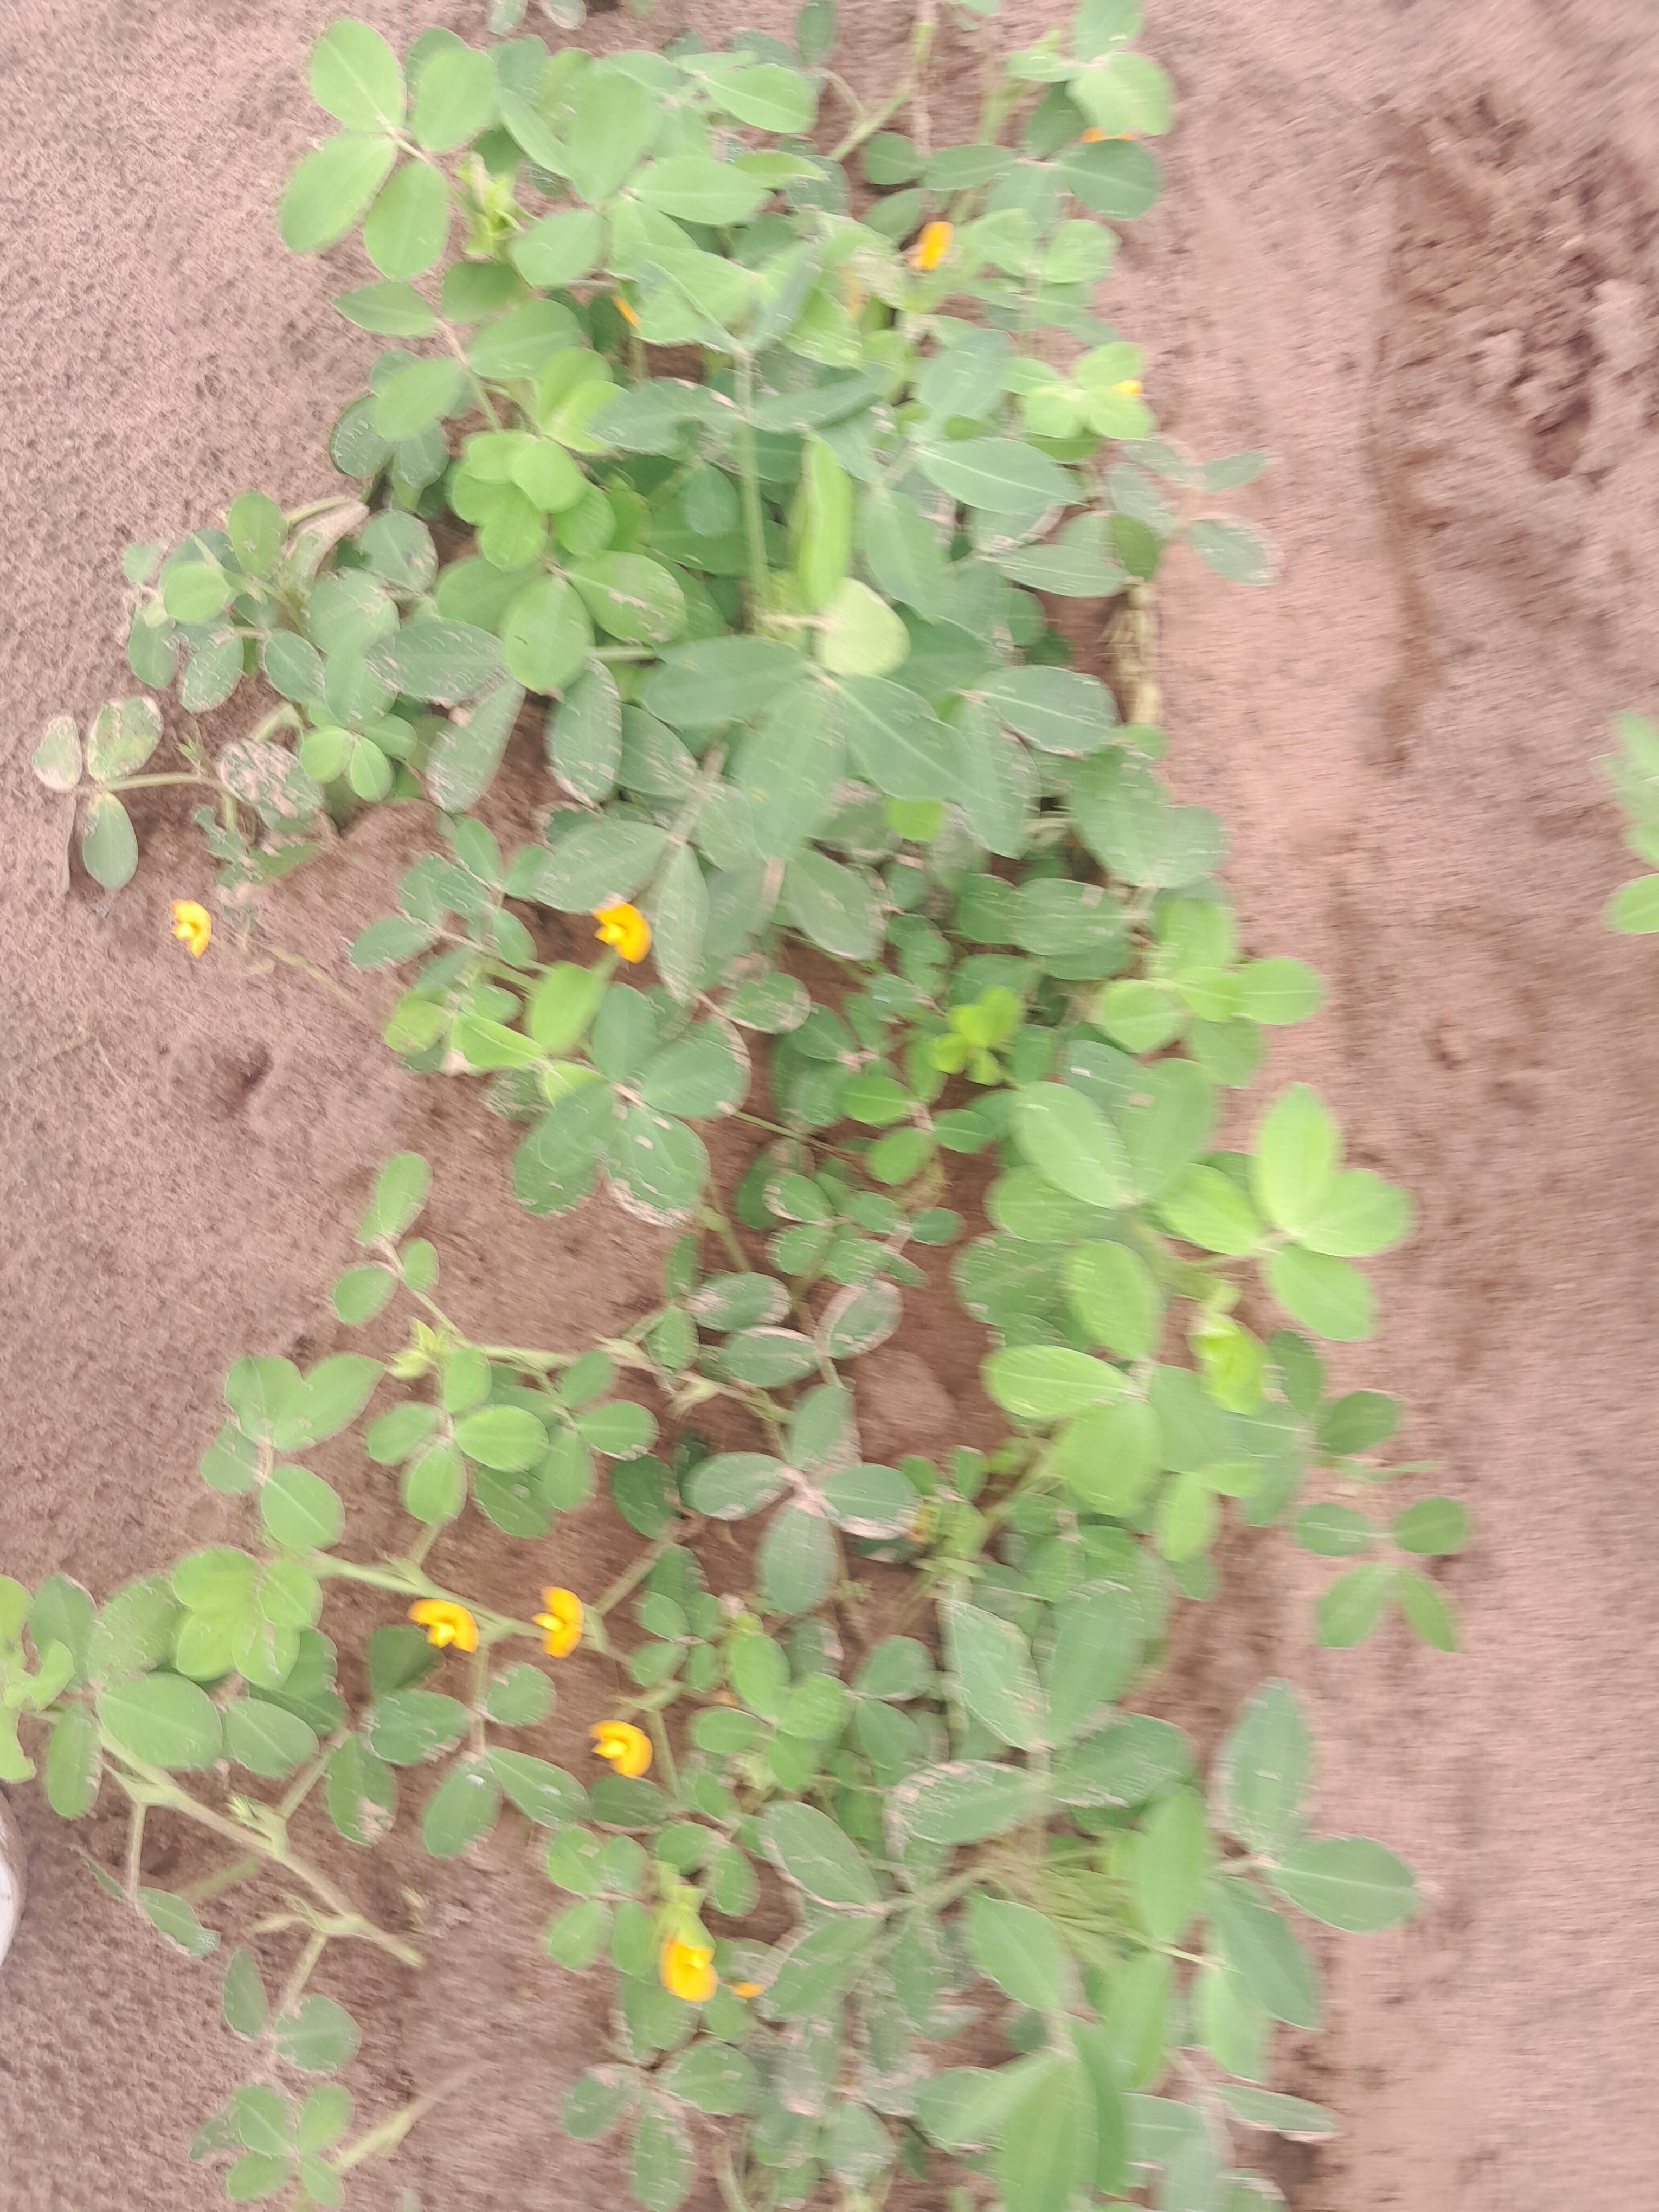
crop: groundnut
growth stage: flowering
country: Senegal
